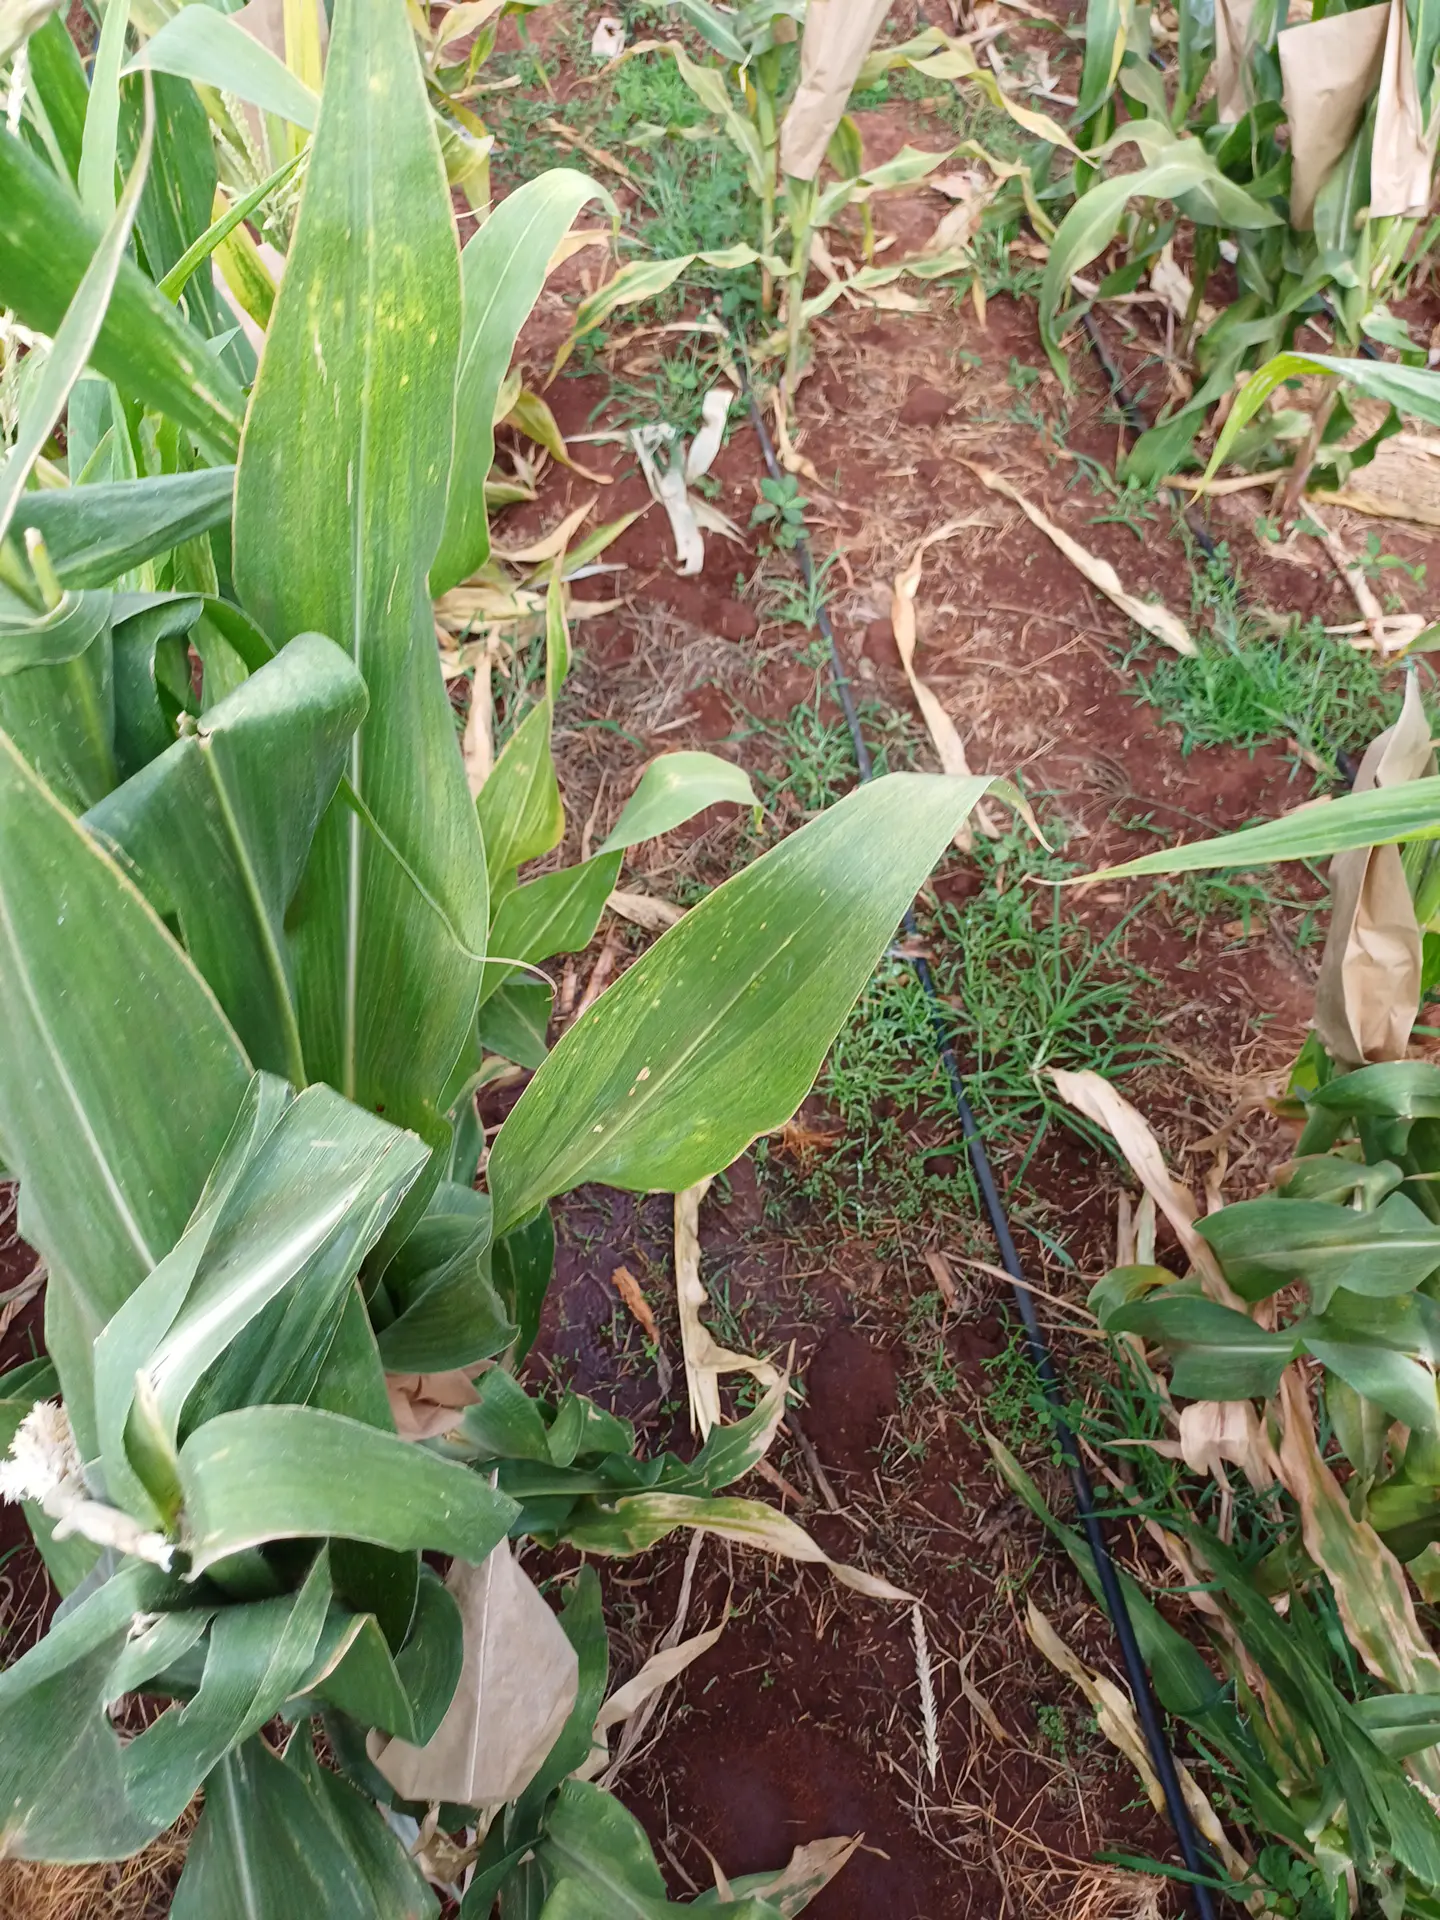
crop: maize
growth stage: flowering
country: Kenya
